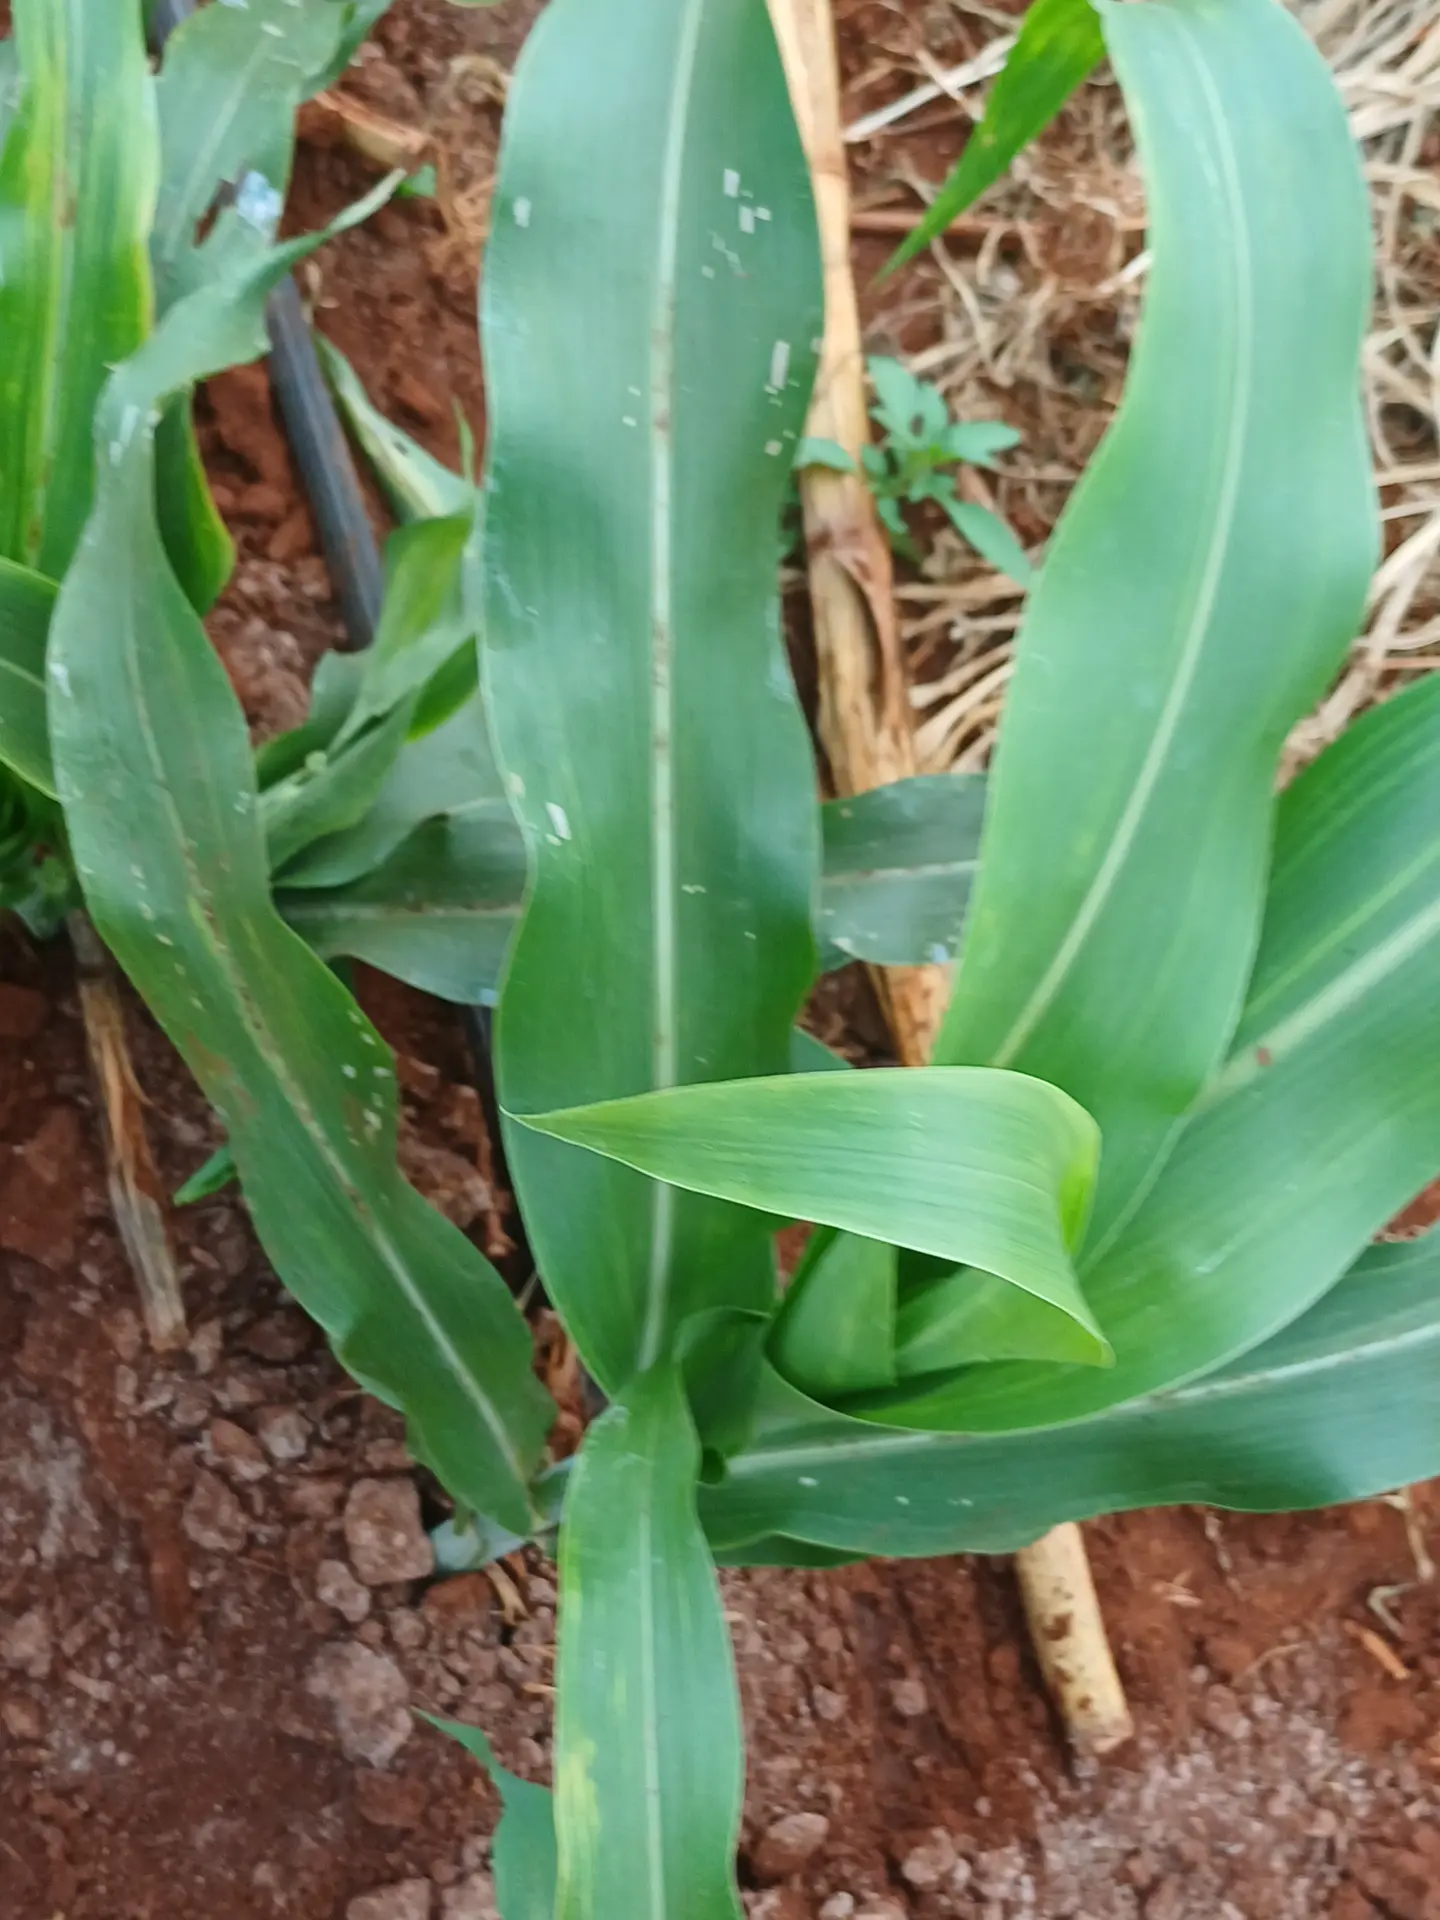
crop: sorghum
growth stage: vegetative
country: Kenya
